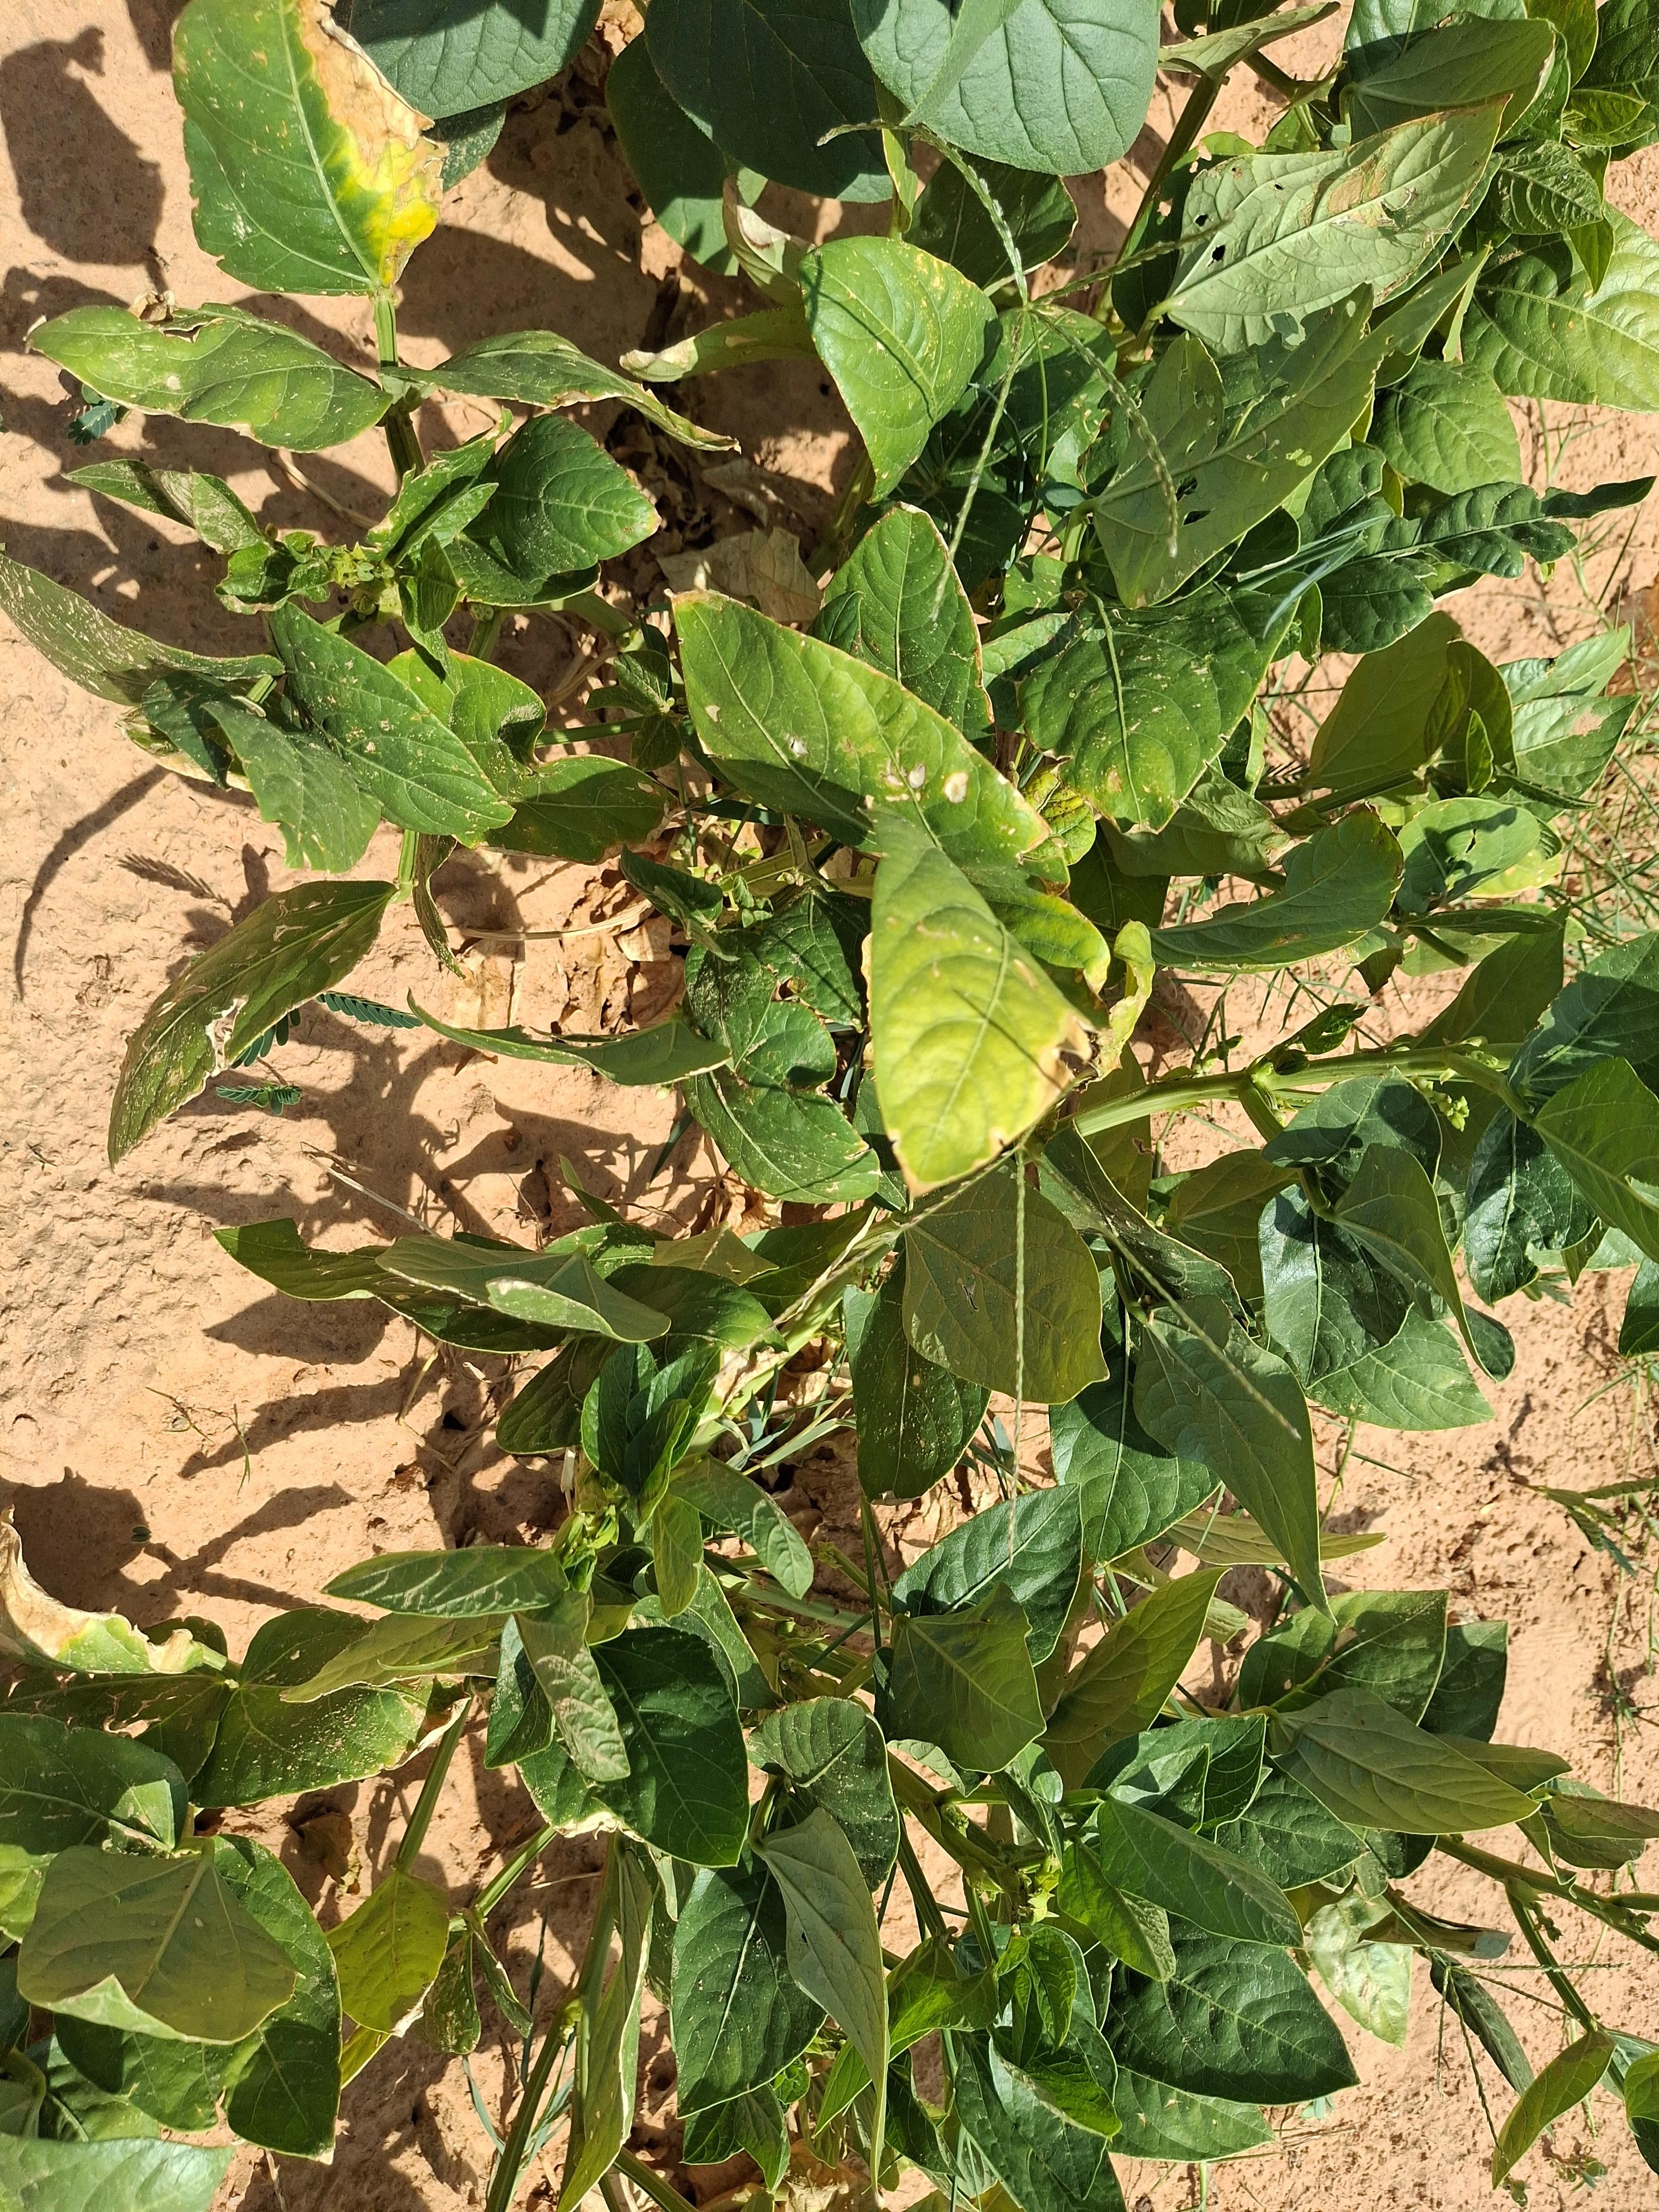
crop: cowpea
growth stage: harvest maturity
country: Nigeria
